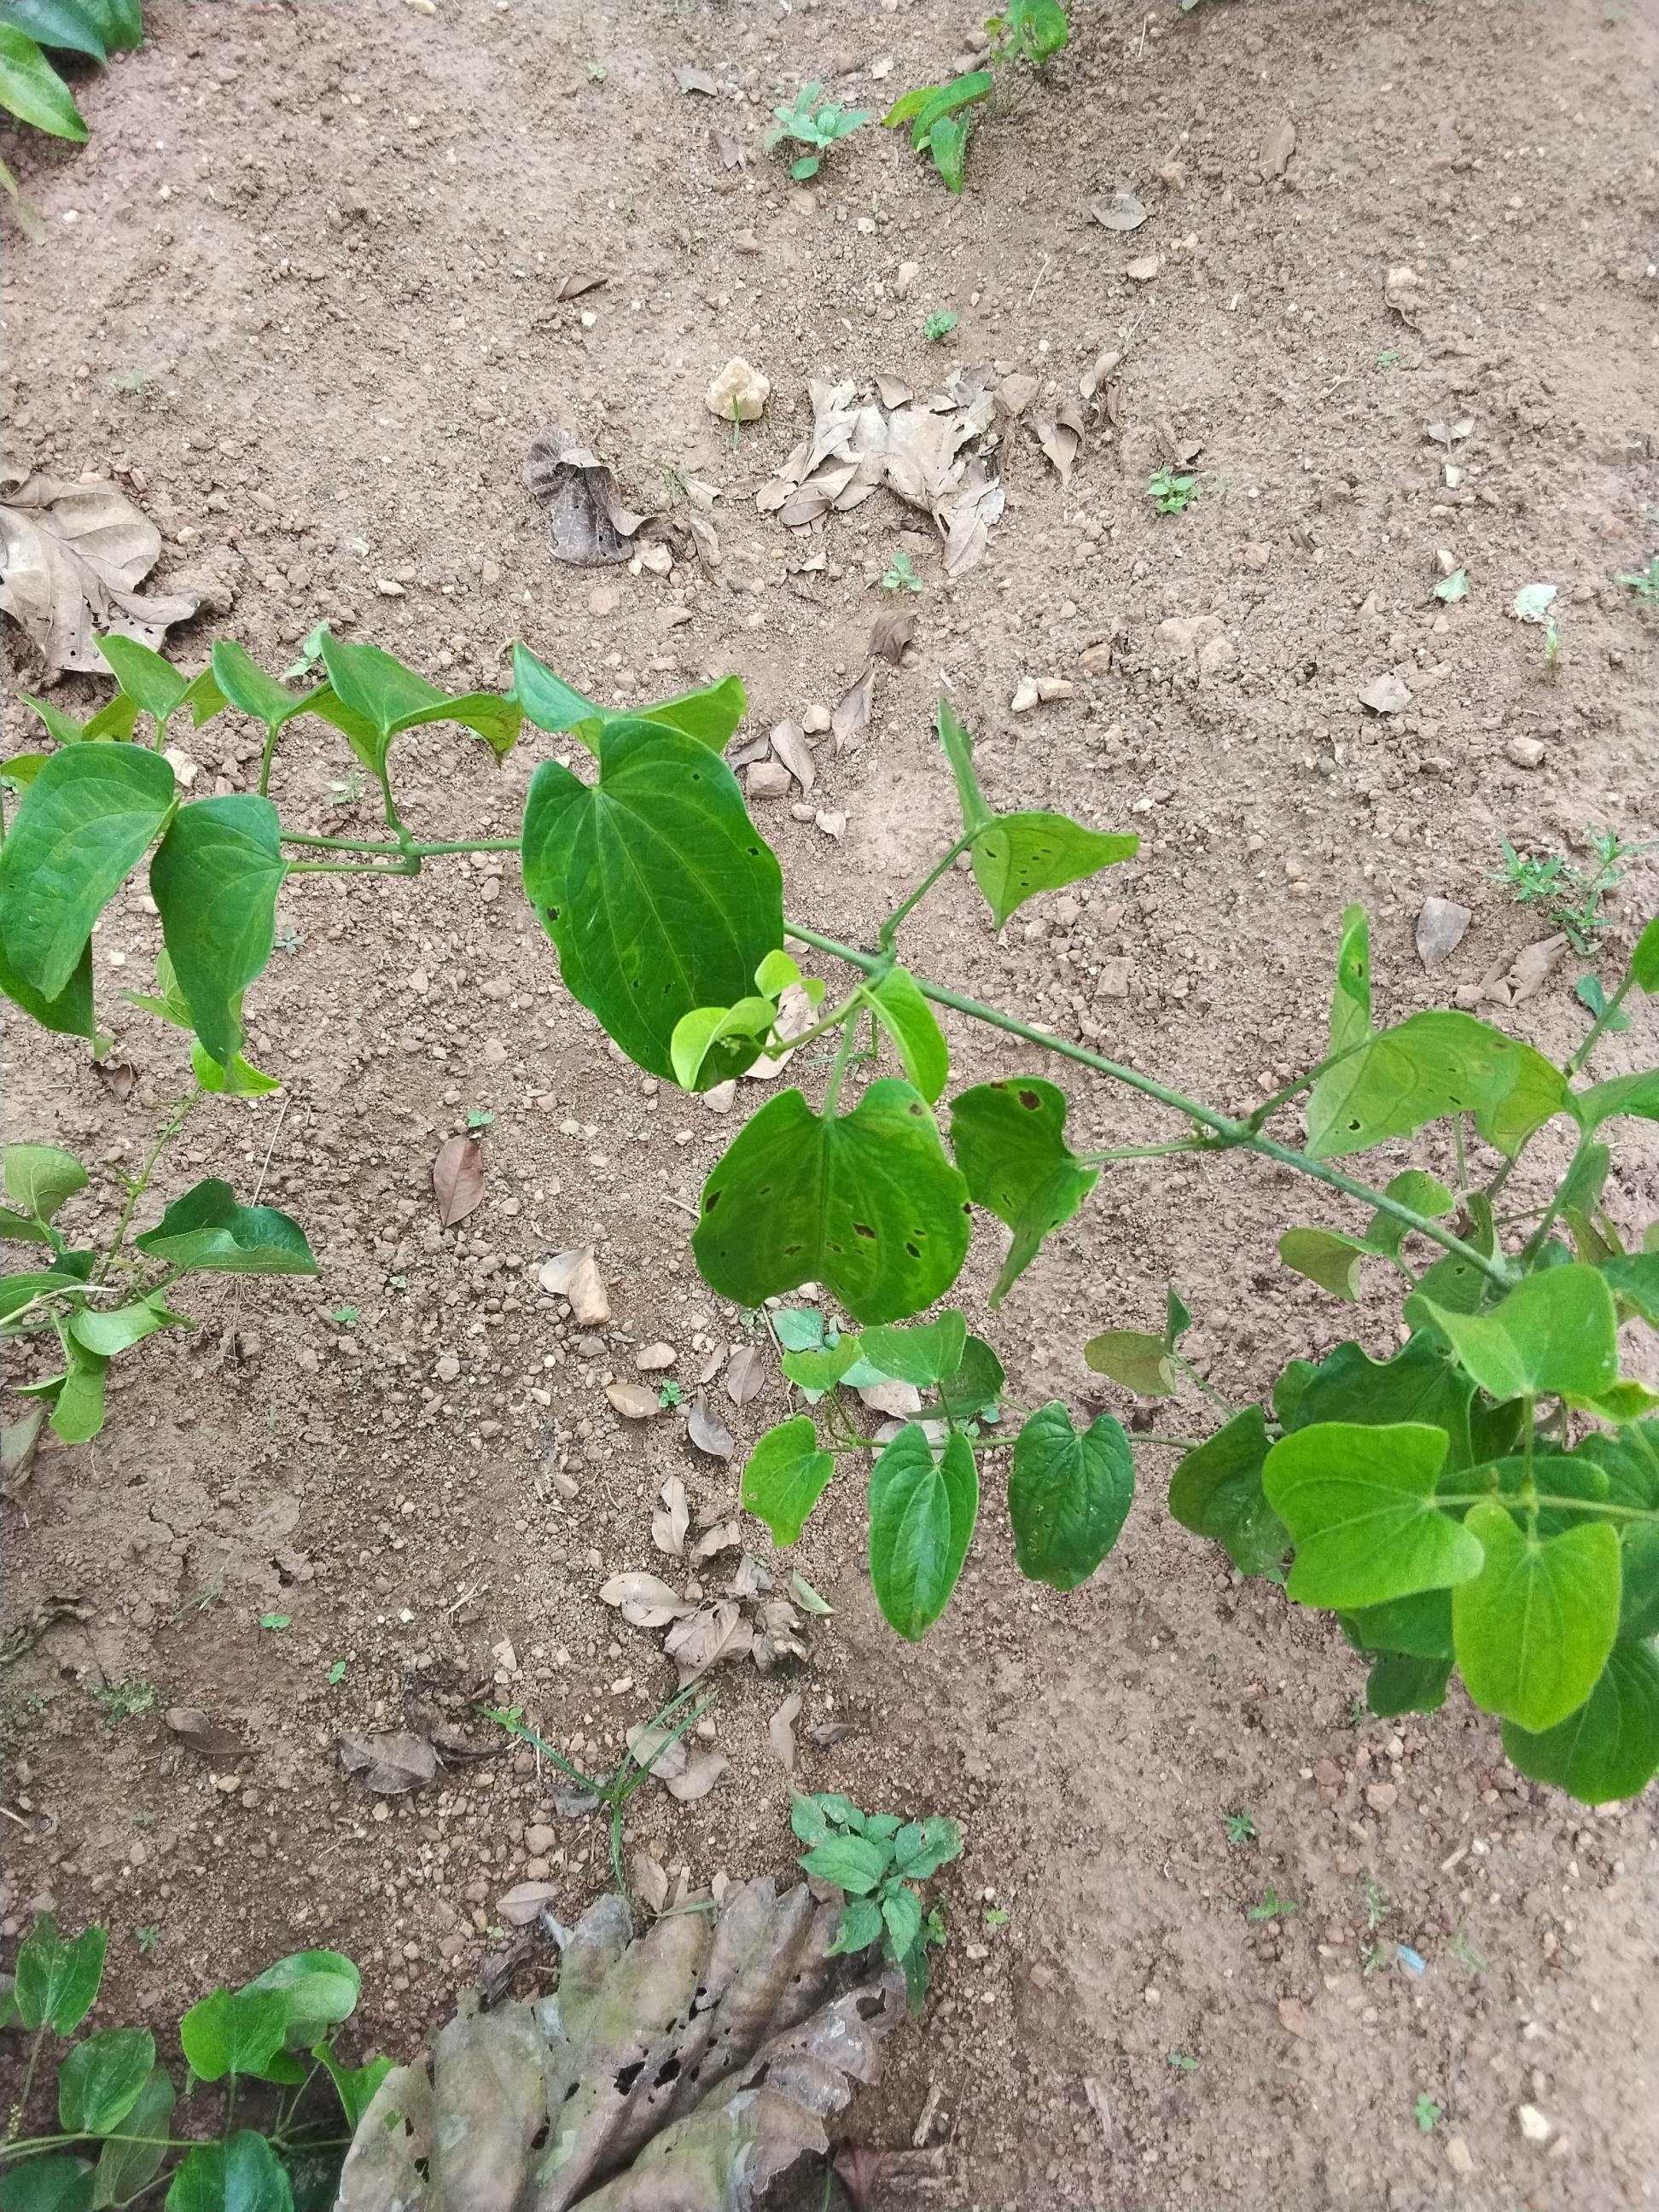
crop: yam
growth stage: vegetative
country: Nigeria
